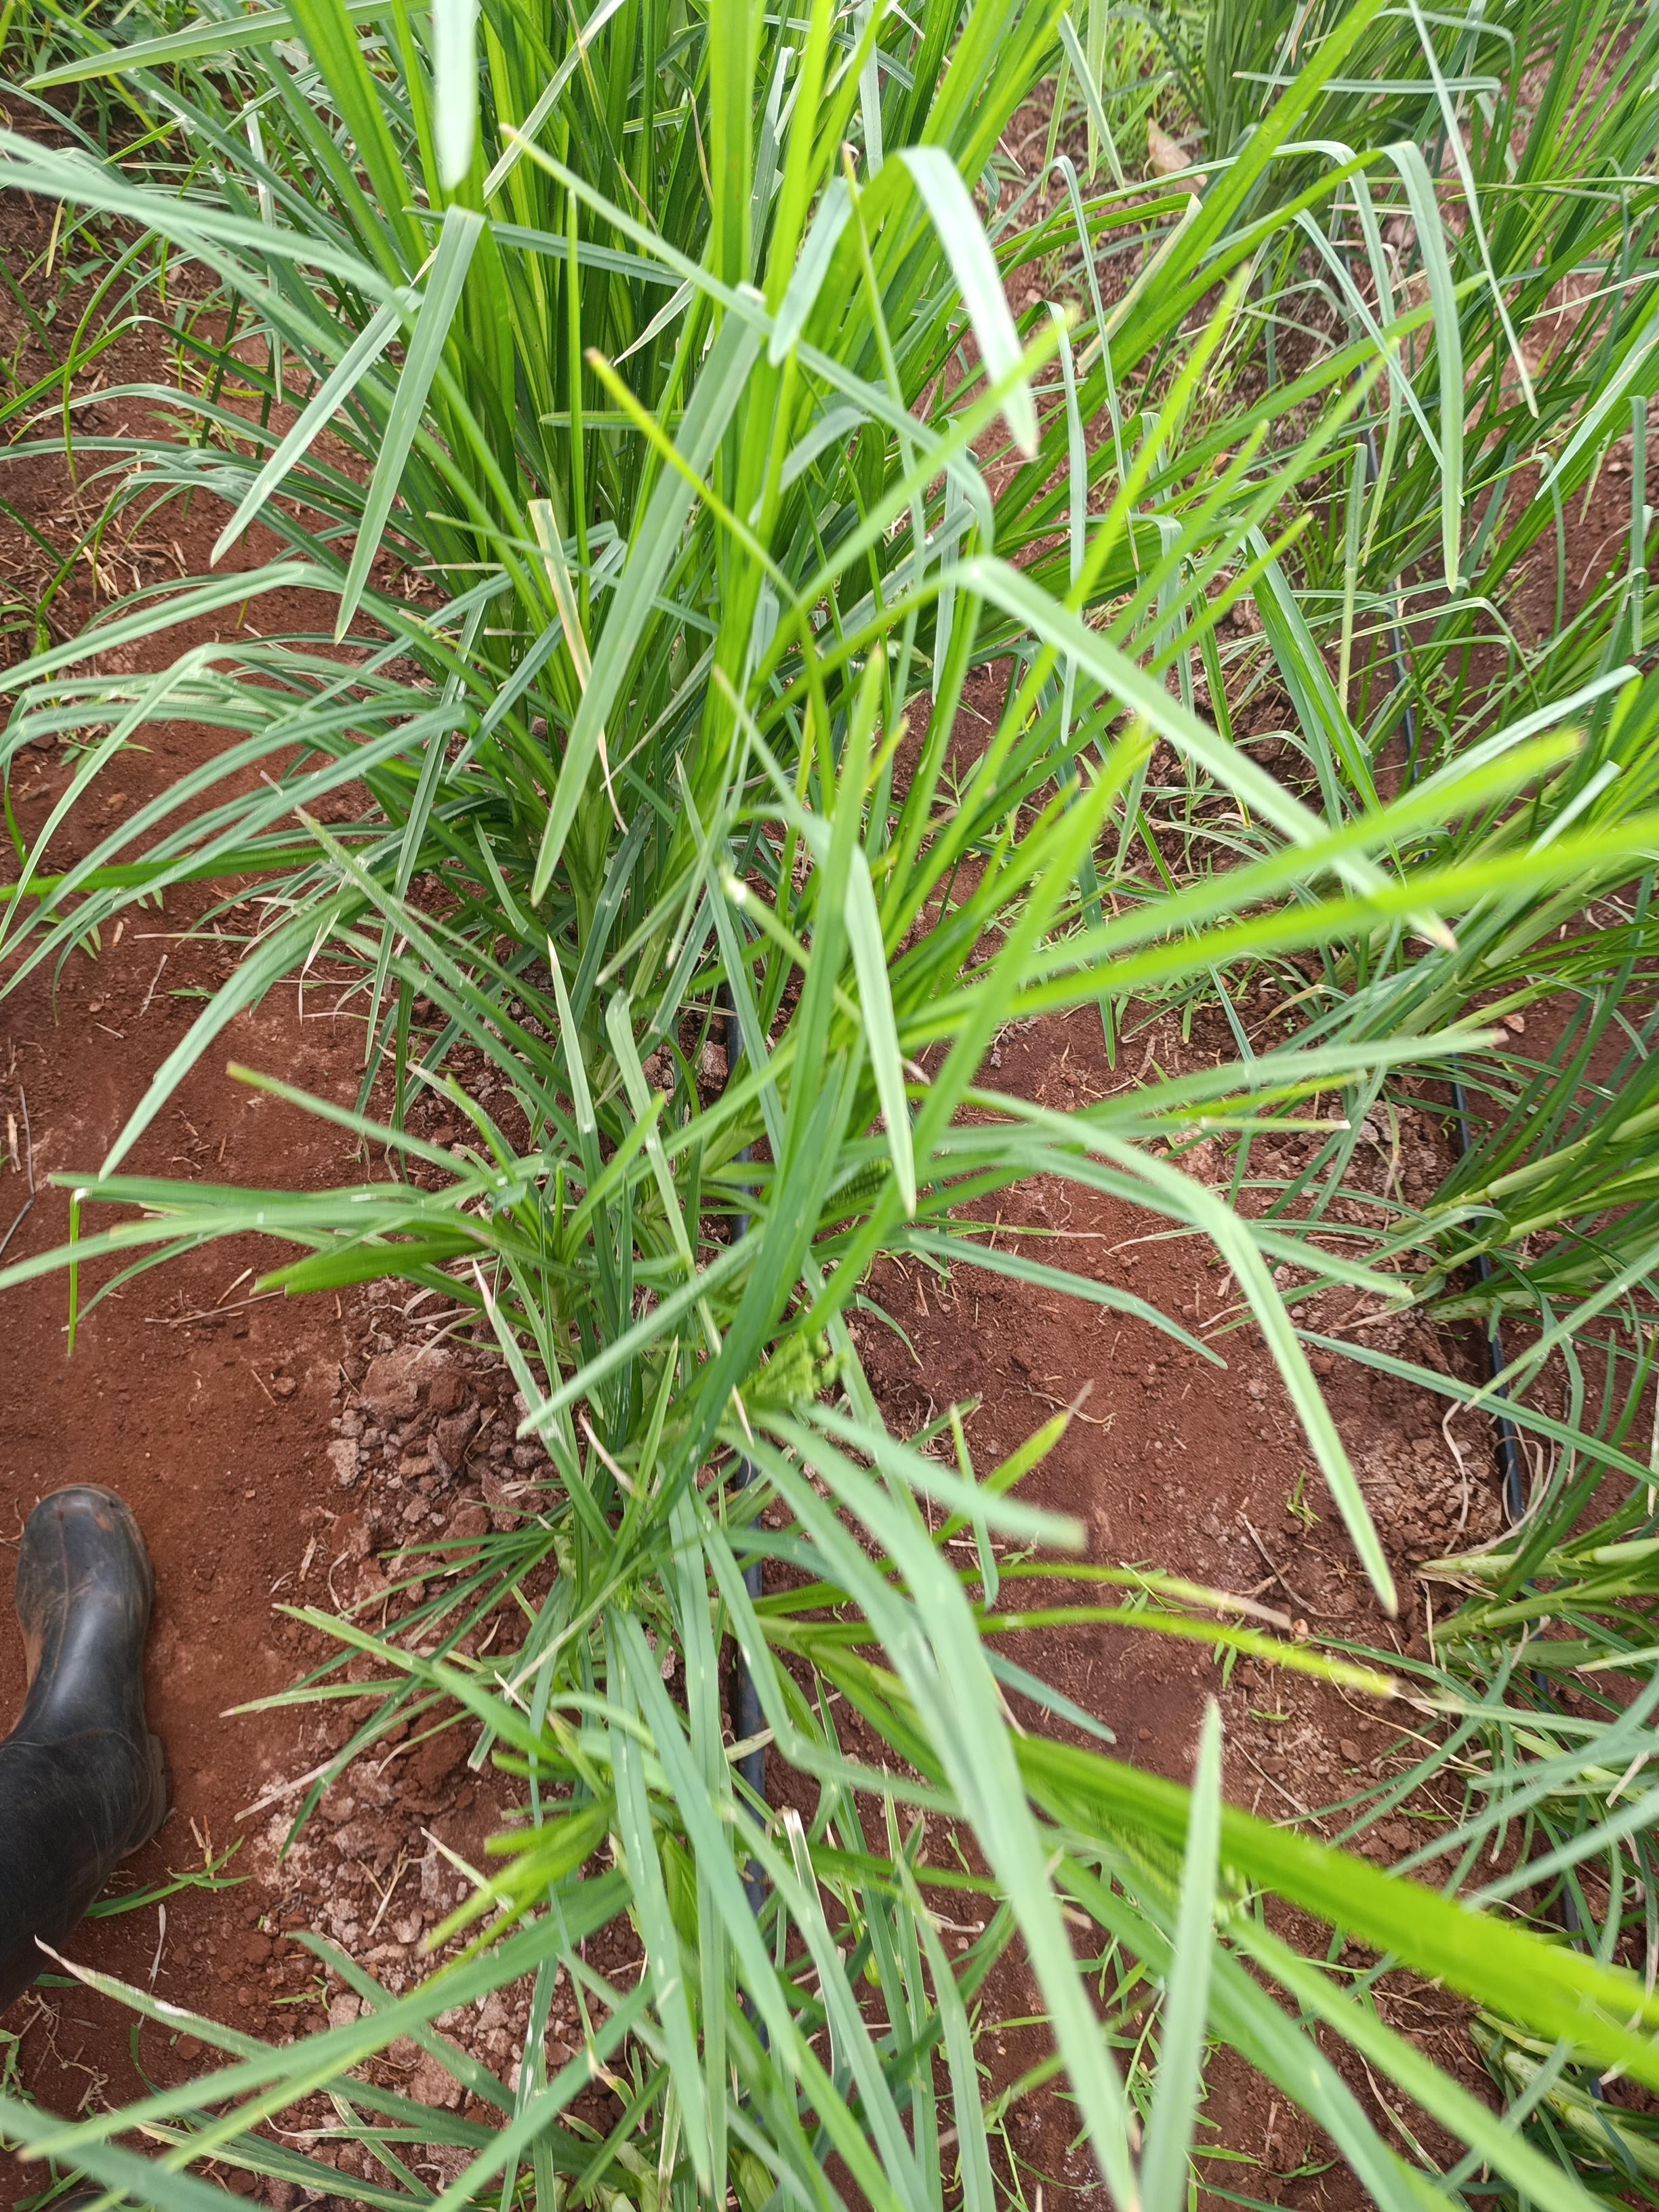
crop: finger millet
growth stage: flowering
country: Kenya
